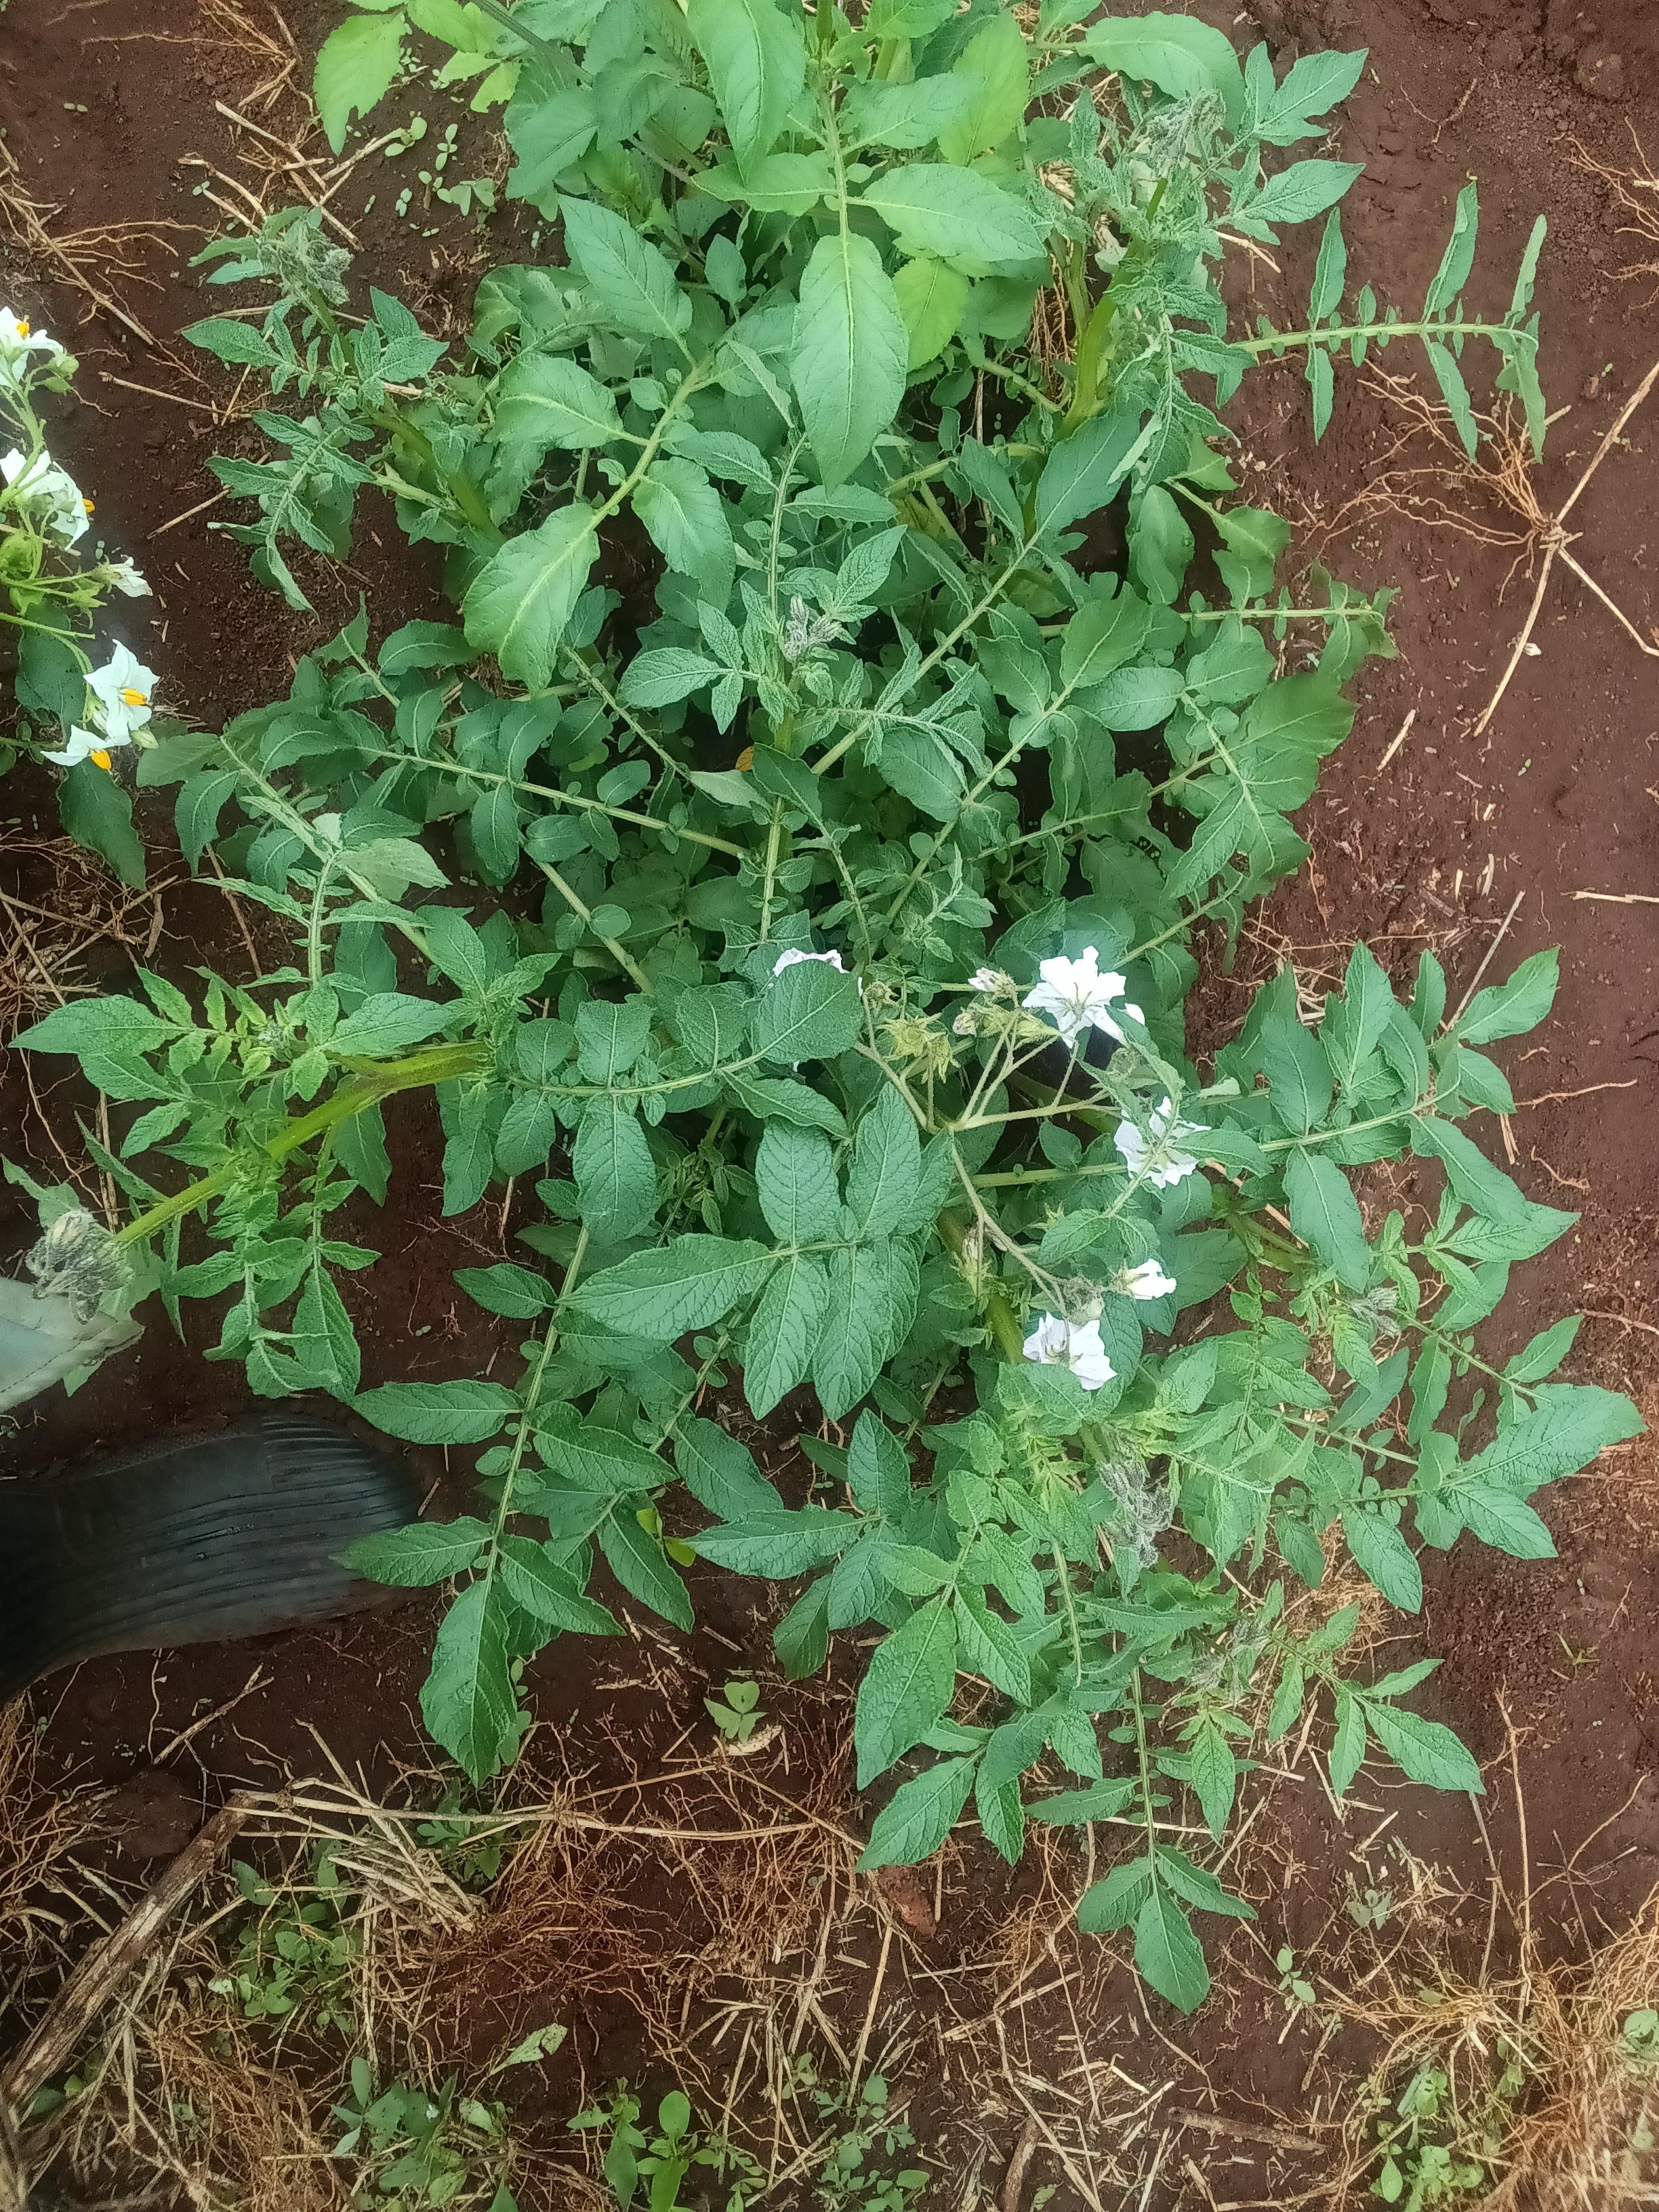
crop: potato
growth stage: flowering
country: Kenya
